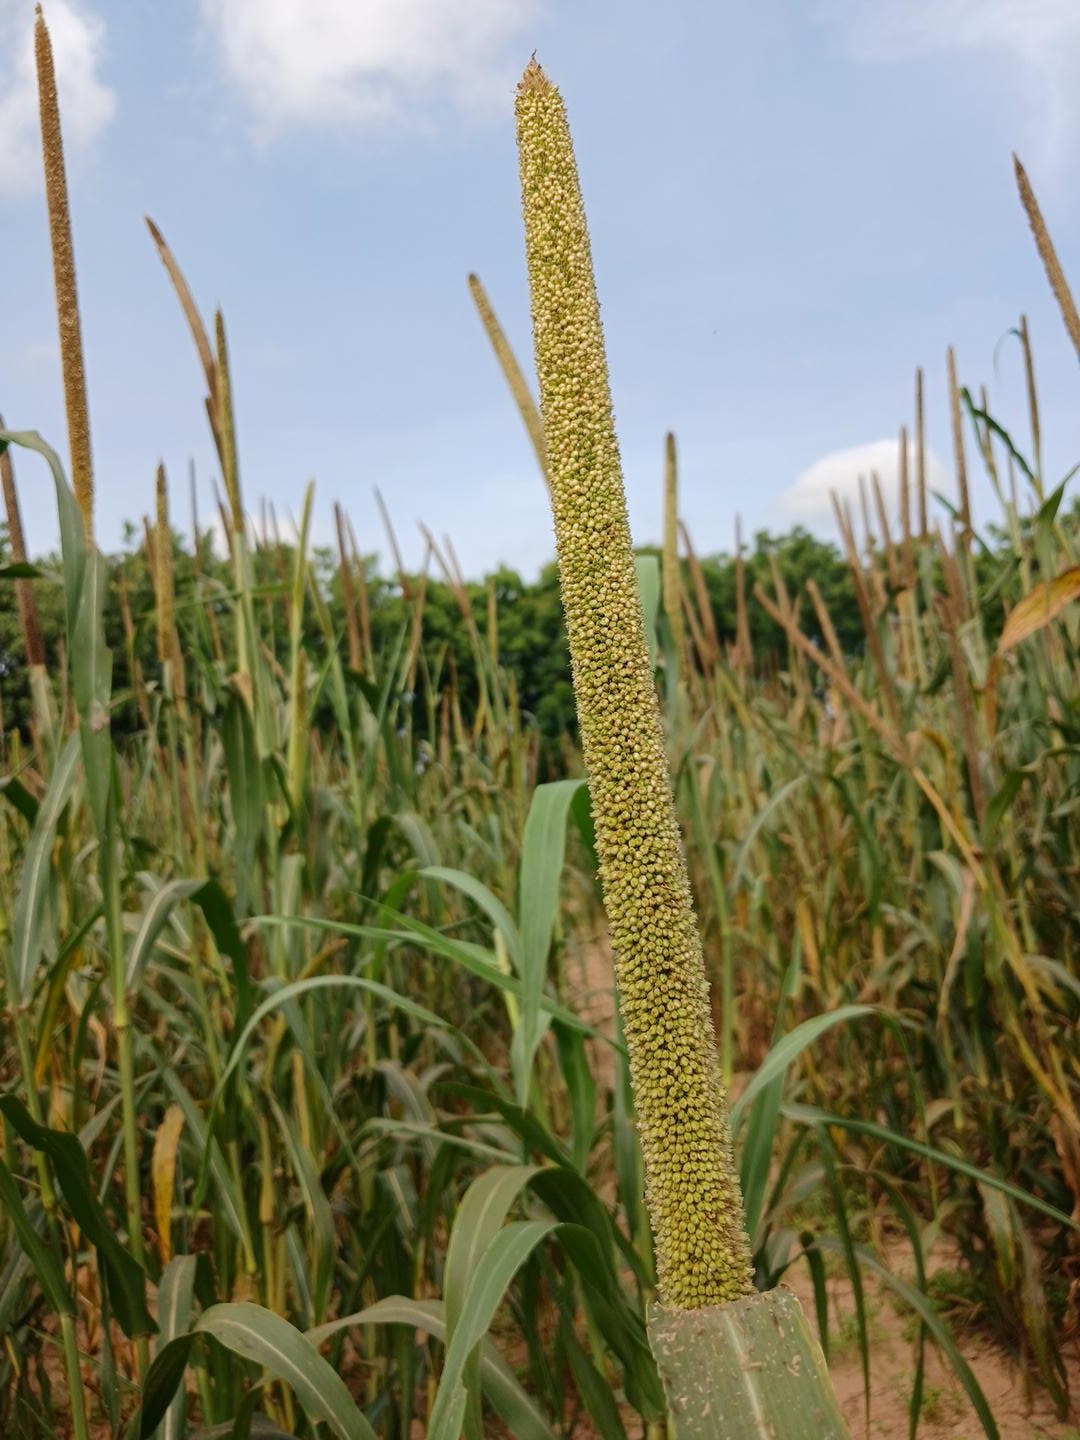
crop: pearl millet
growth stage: filling grain
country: Senegal
